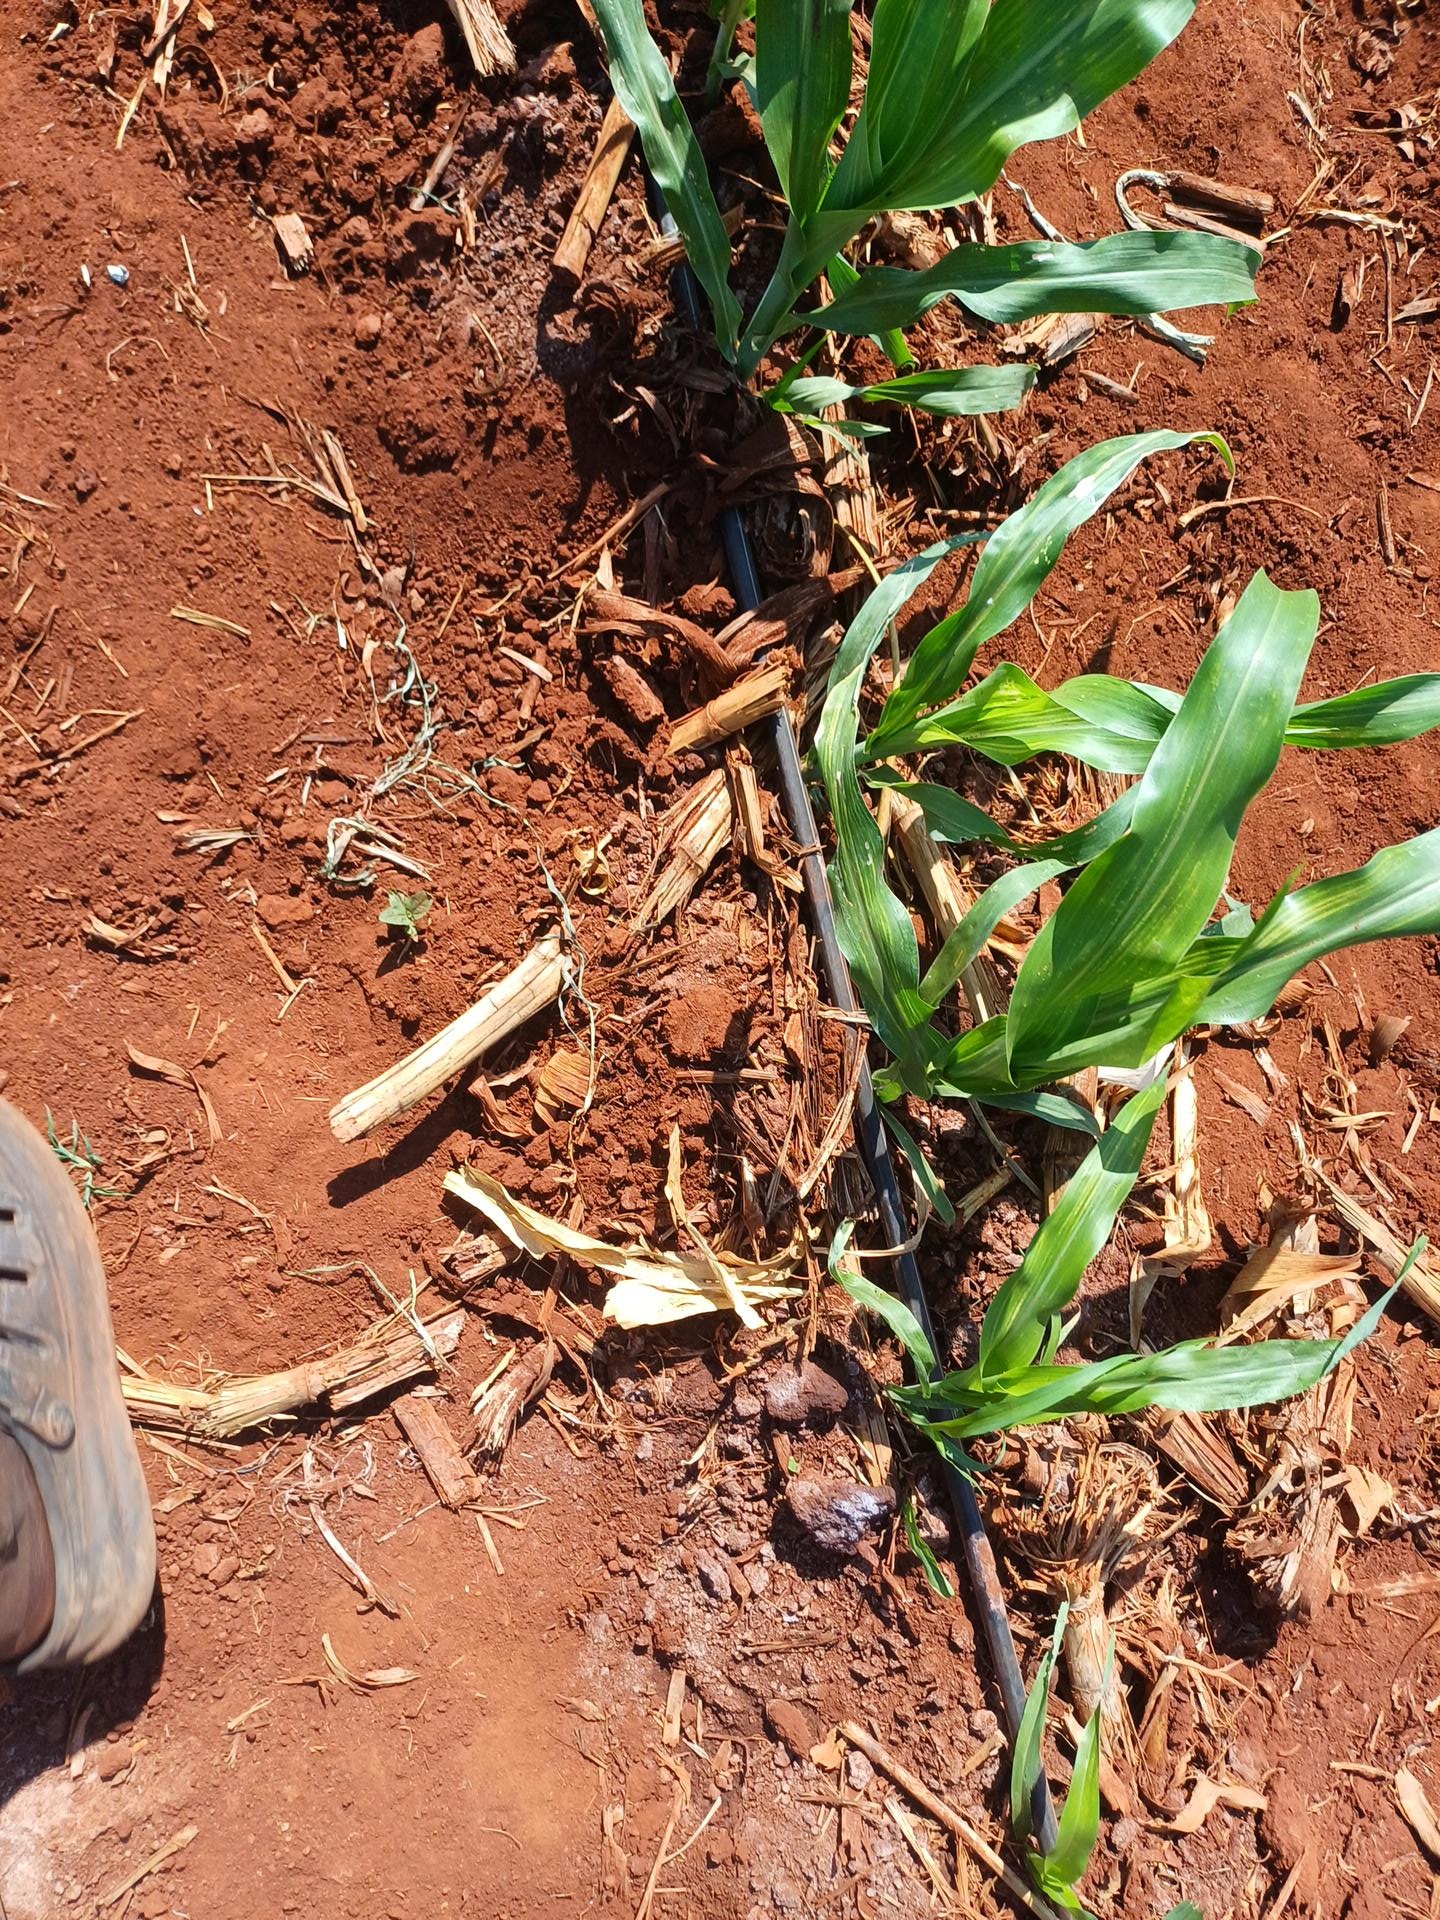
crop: sorghum
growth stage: vegetative
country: Kenya
